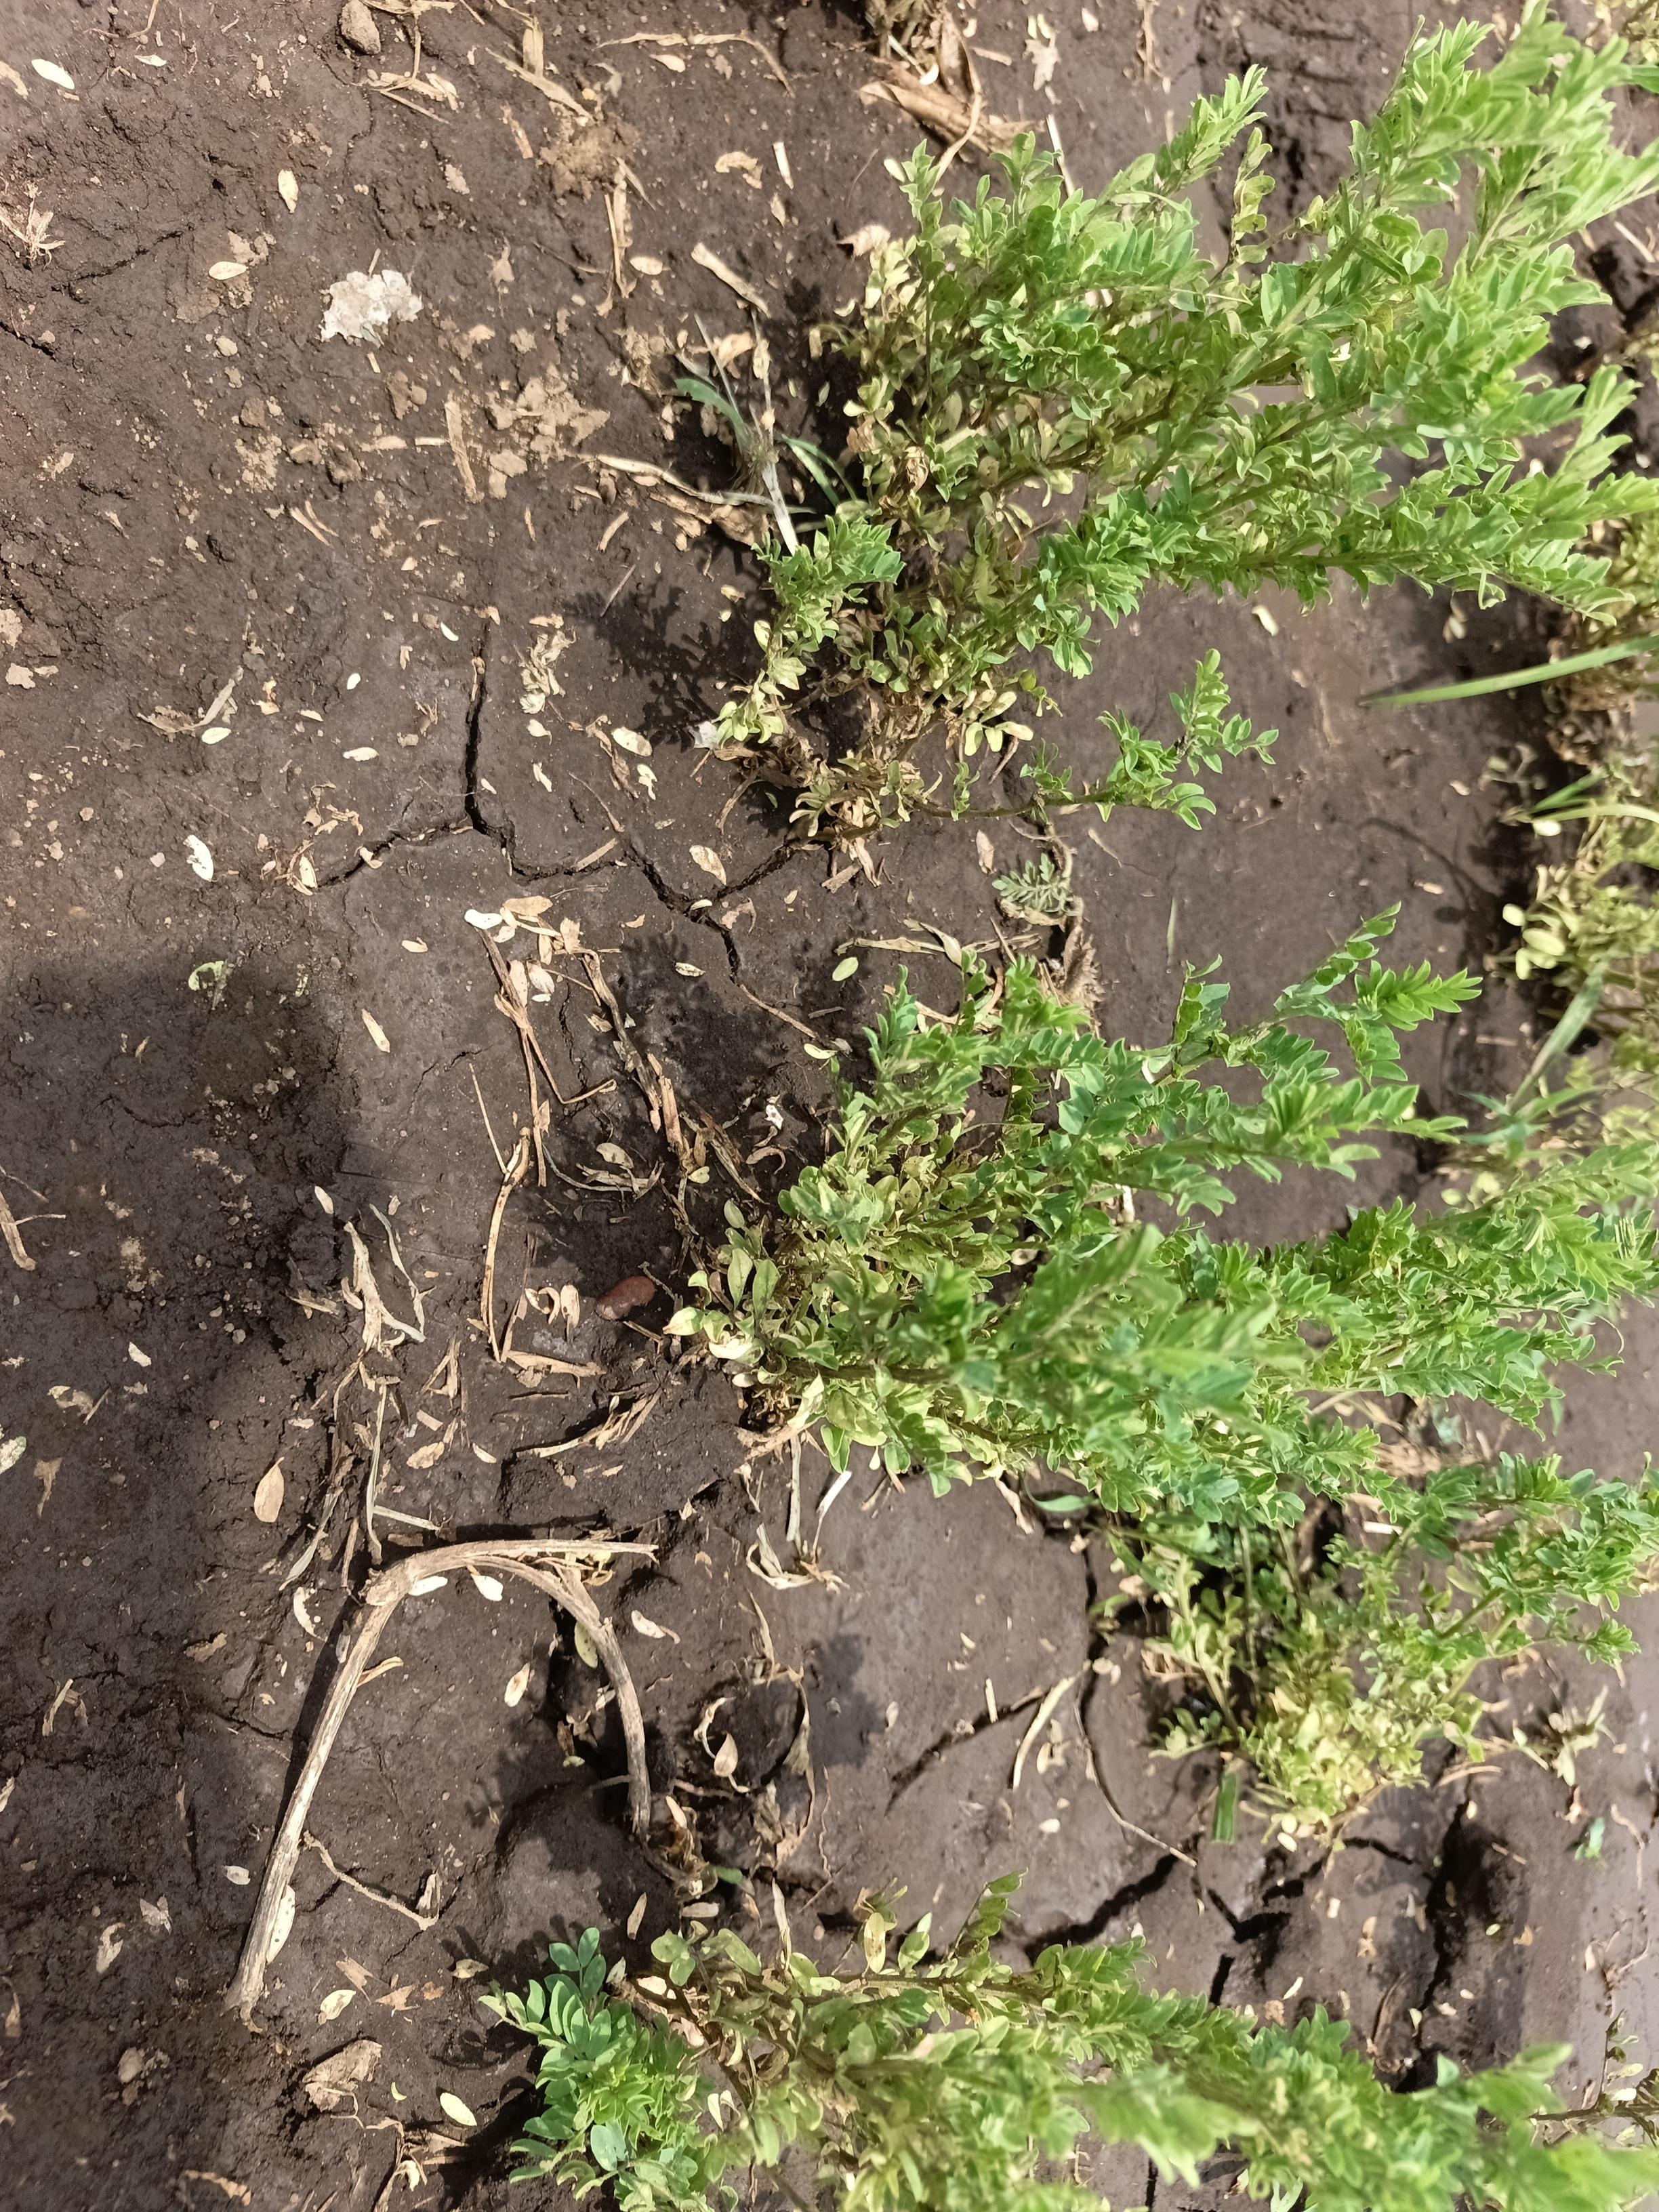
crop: lentil
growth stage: vegetative
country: Tanzania
